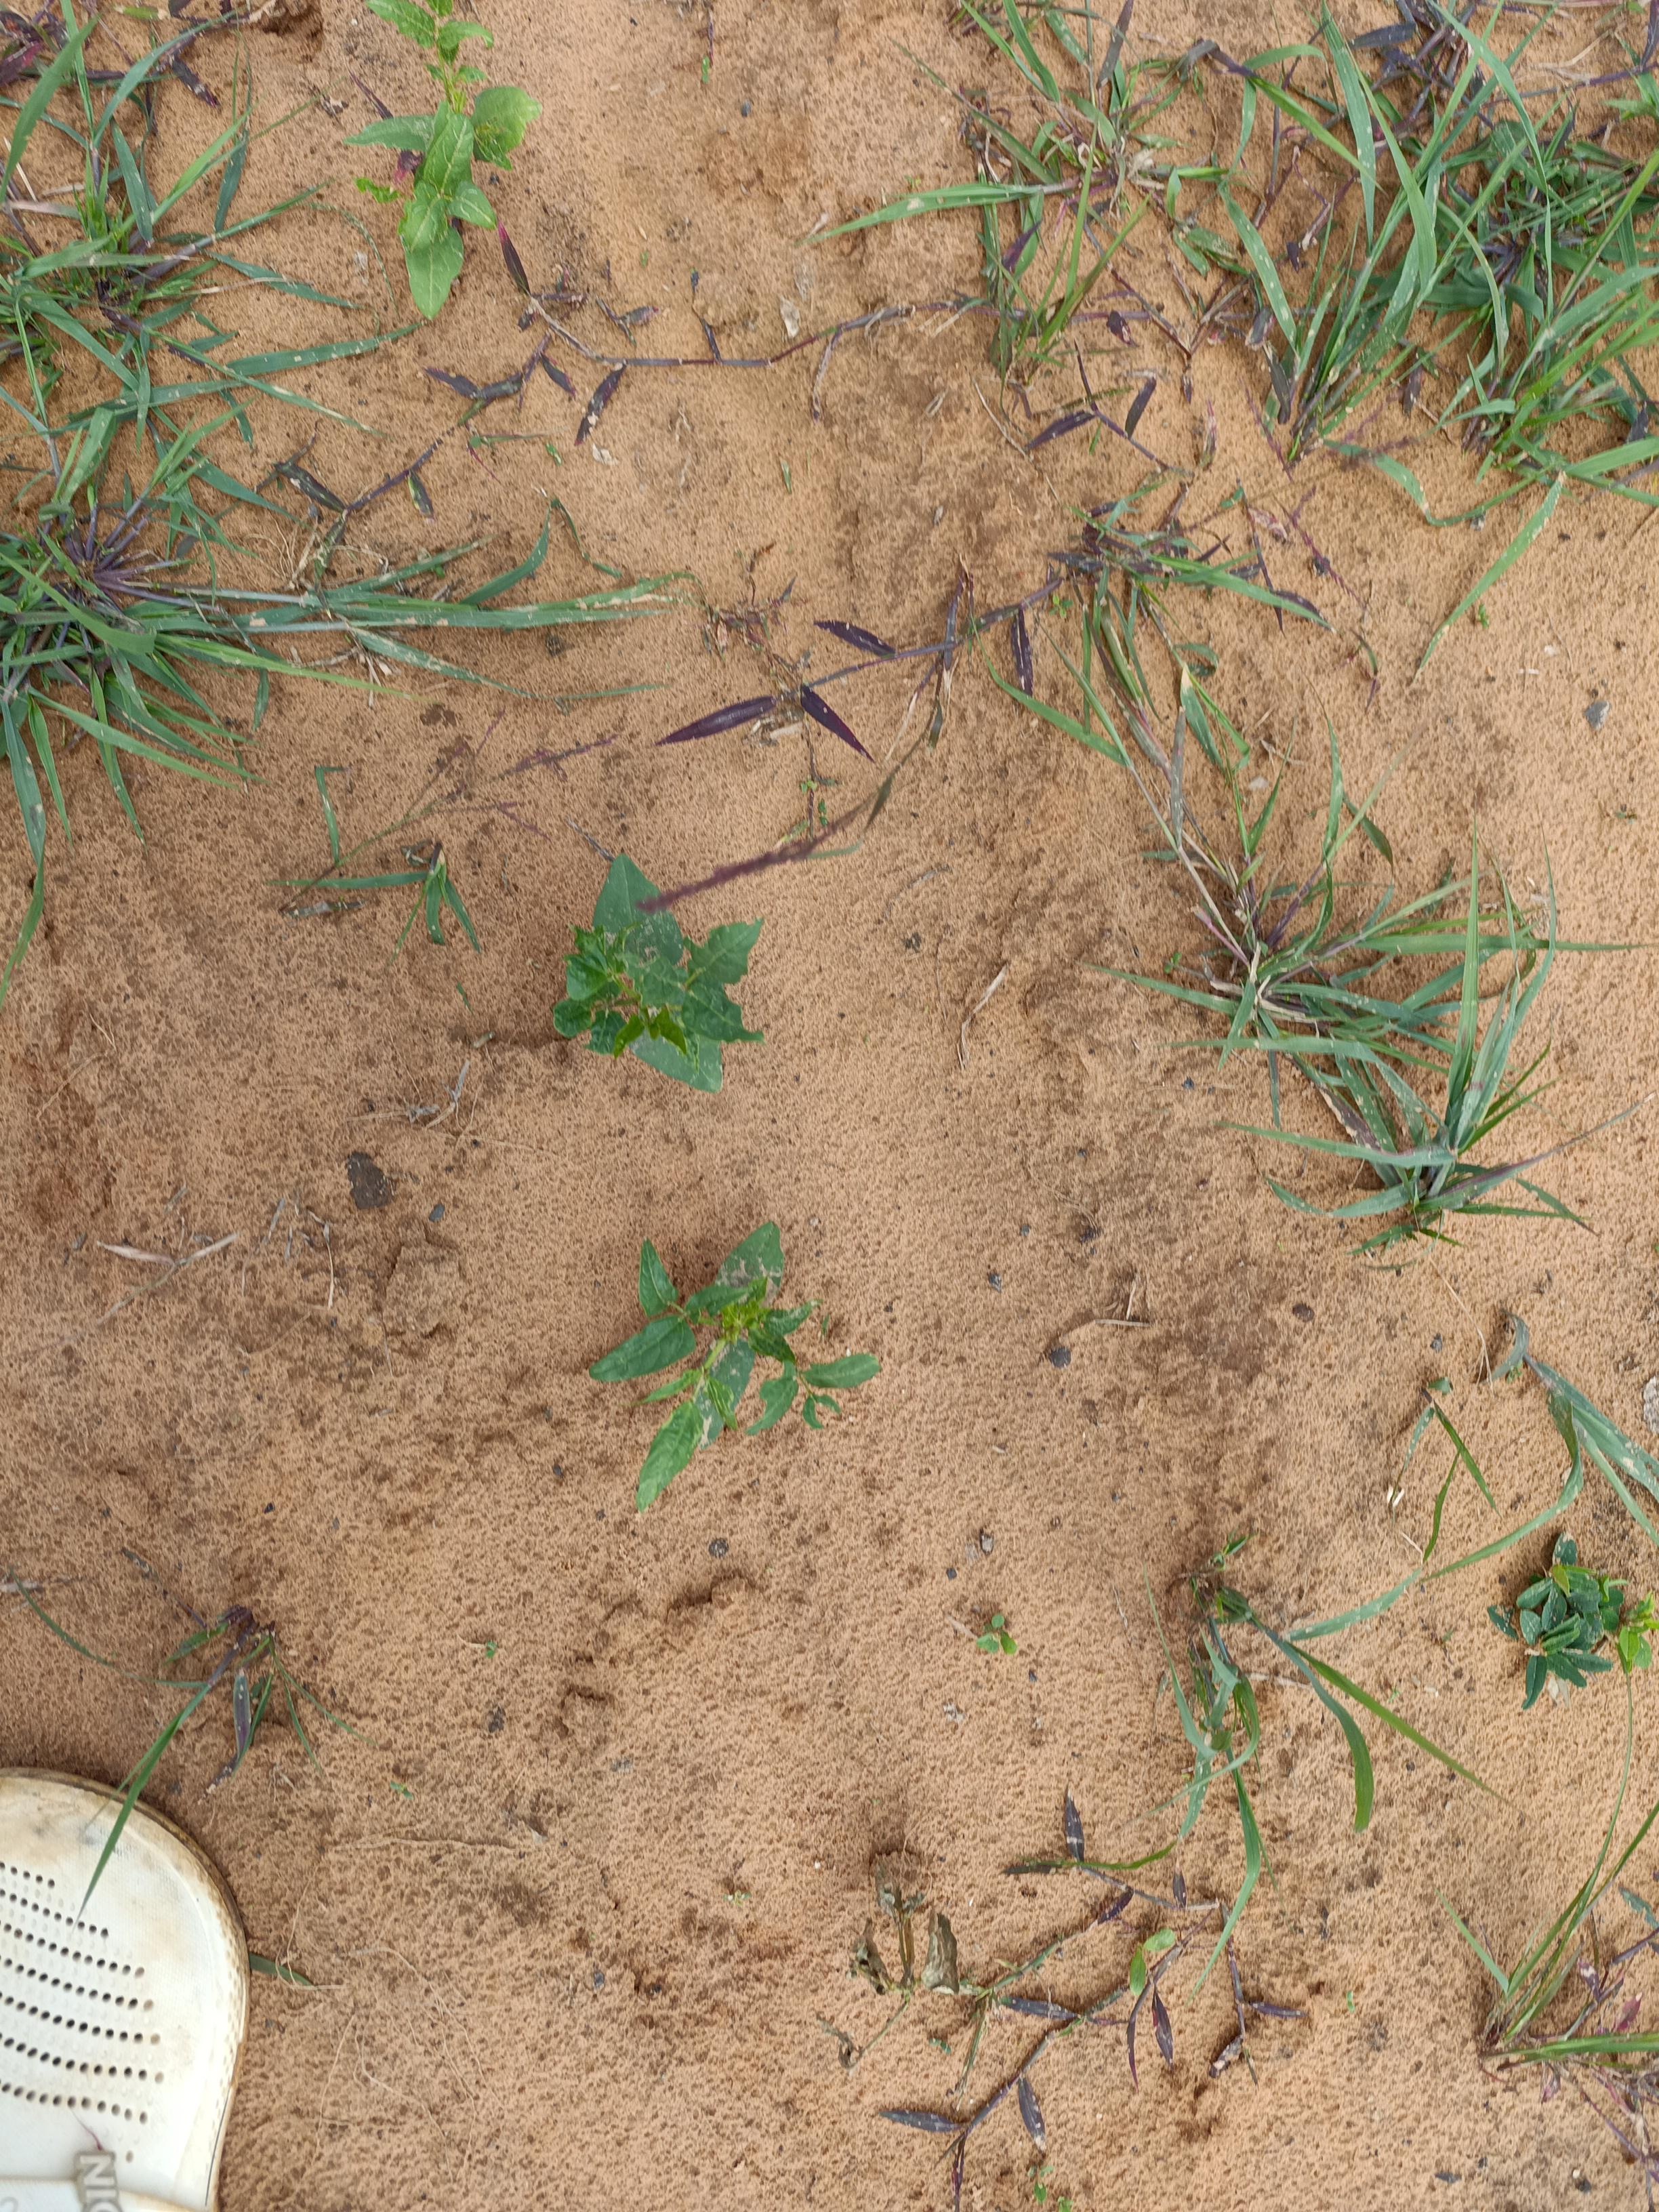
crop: cowpea
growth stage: emergence
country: Nigeria
